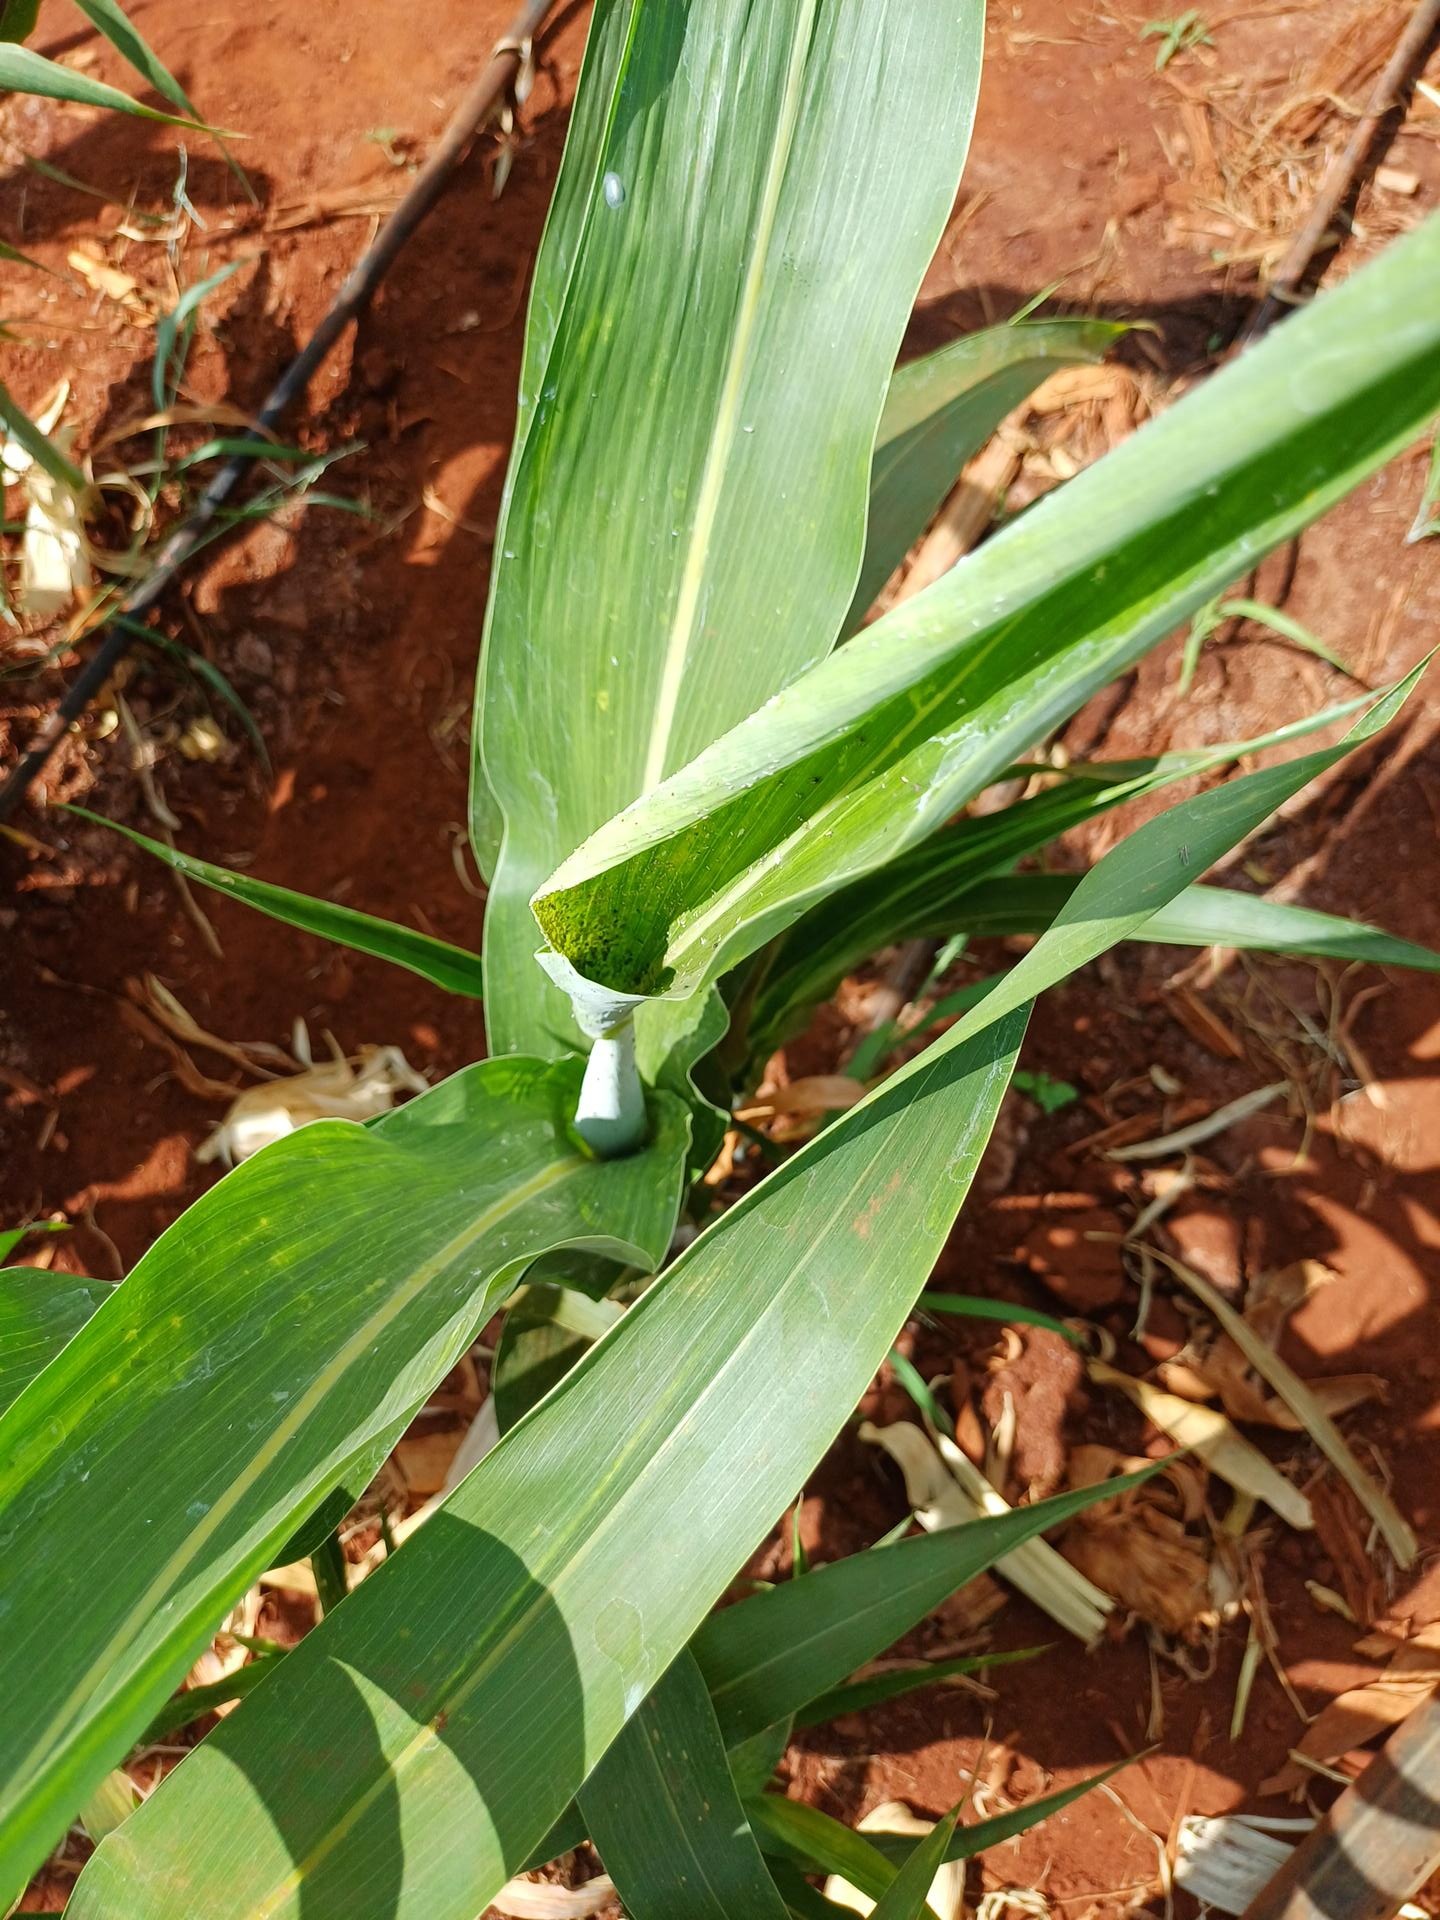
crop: sorghum
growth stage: heading tuber
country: Kenya
